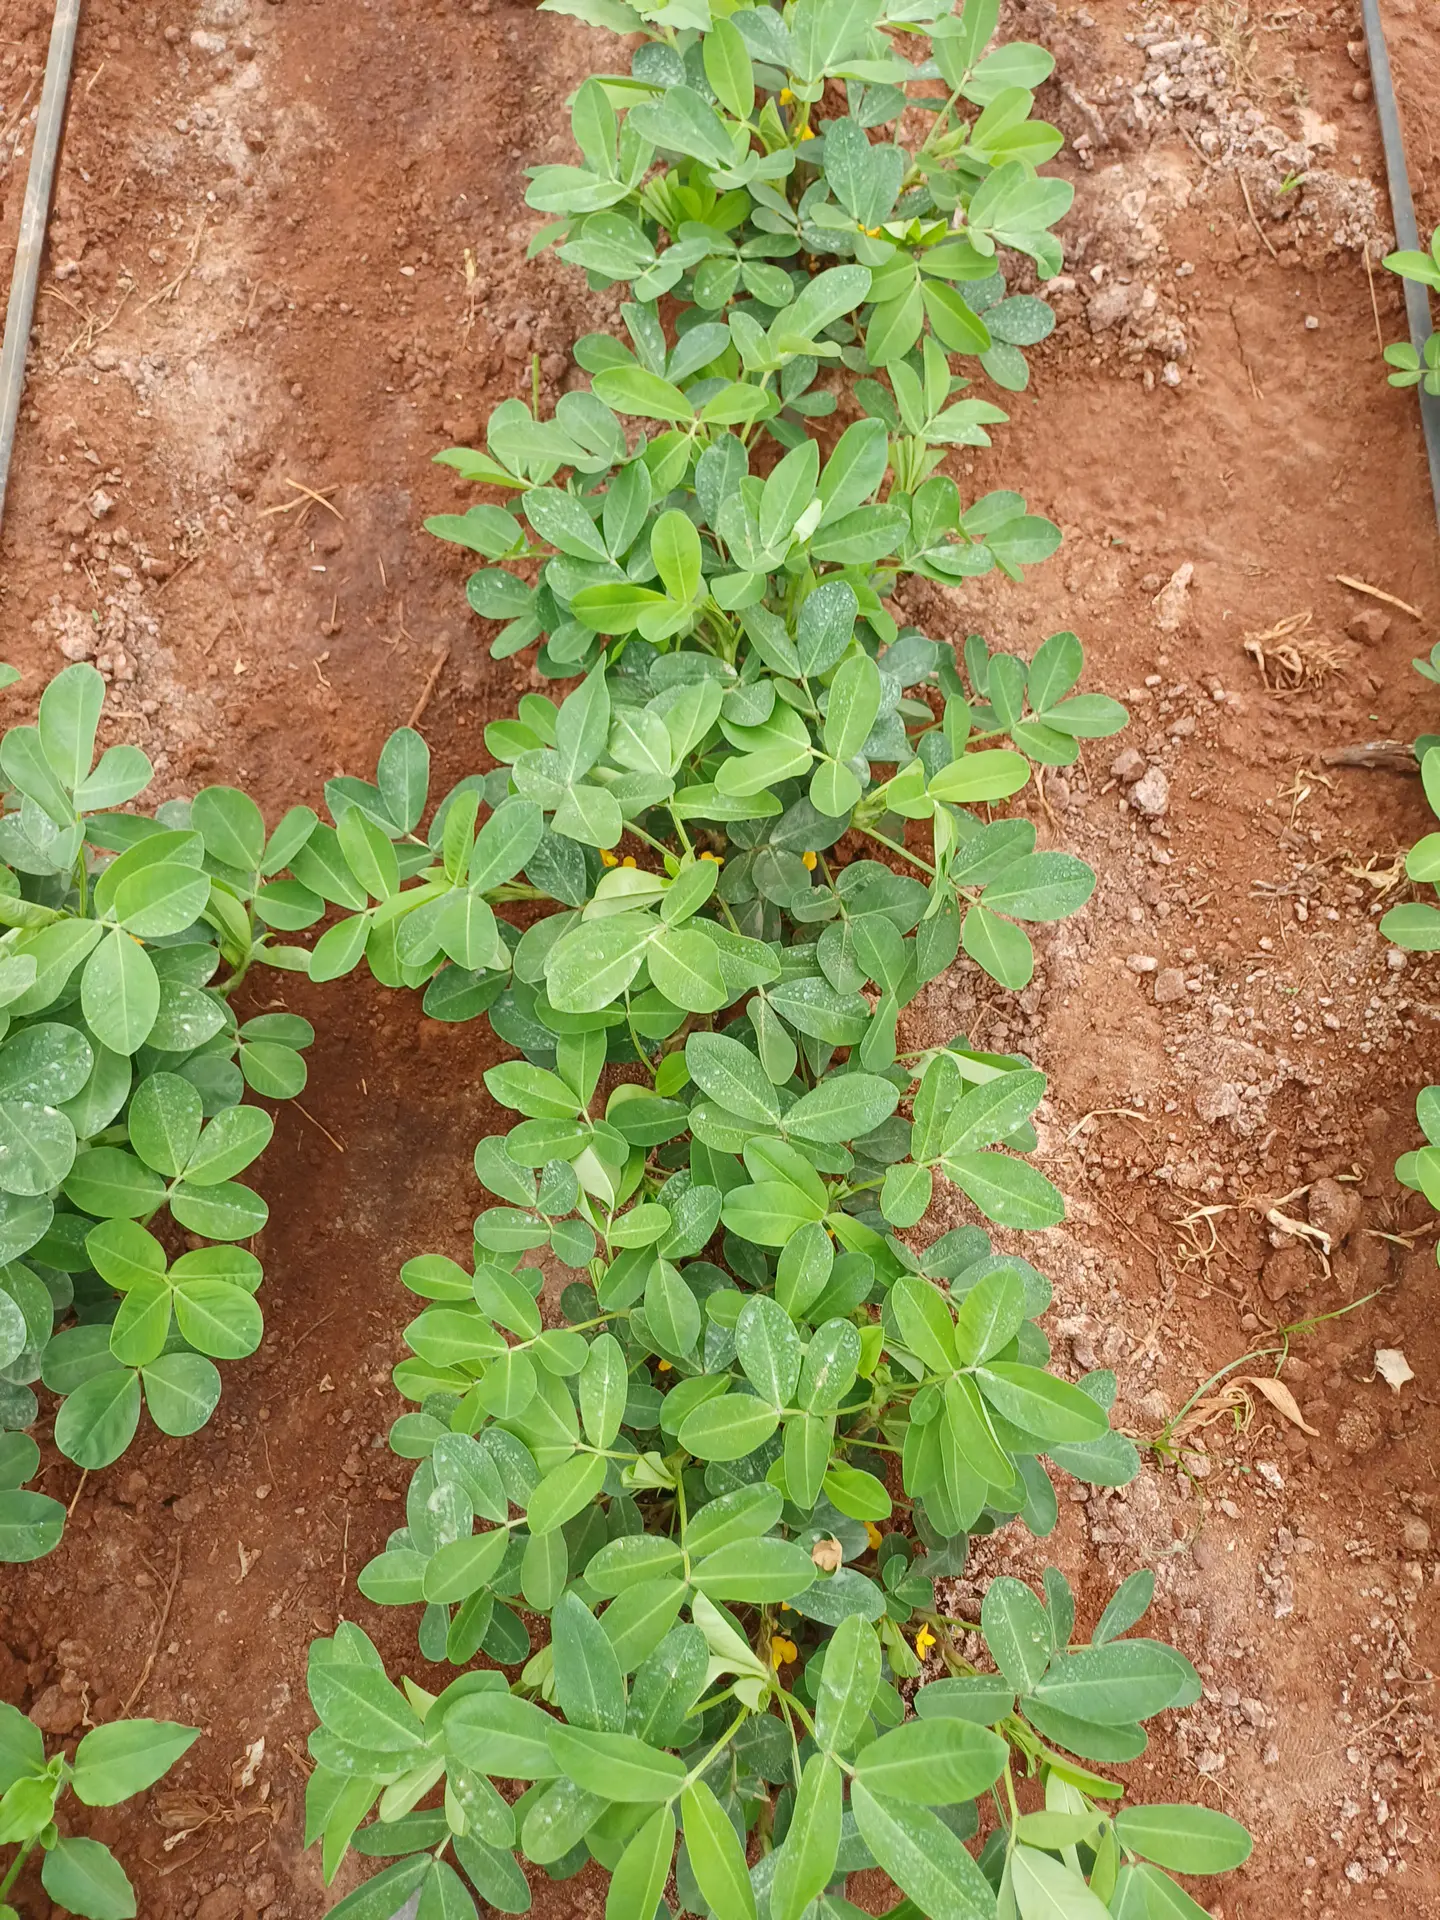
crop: groundnut
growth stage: flowering
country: Kenya
